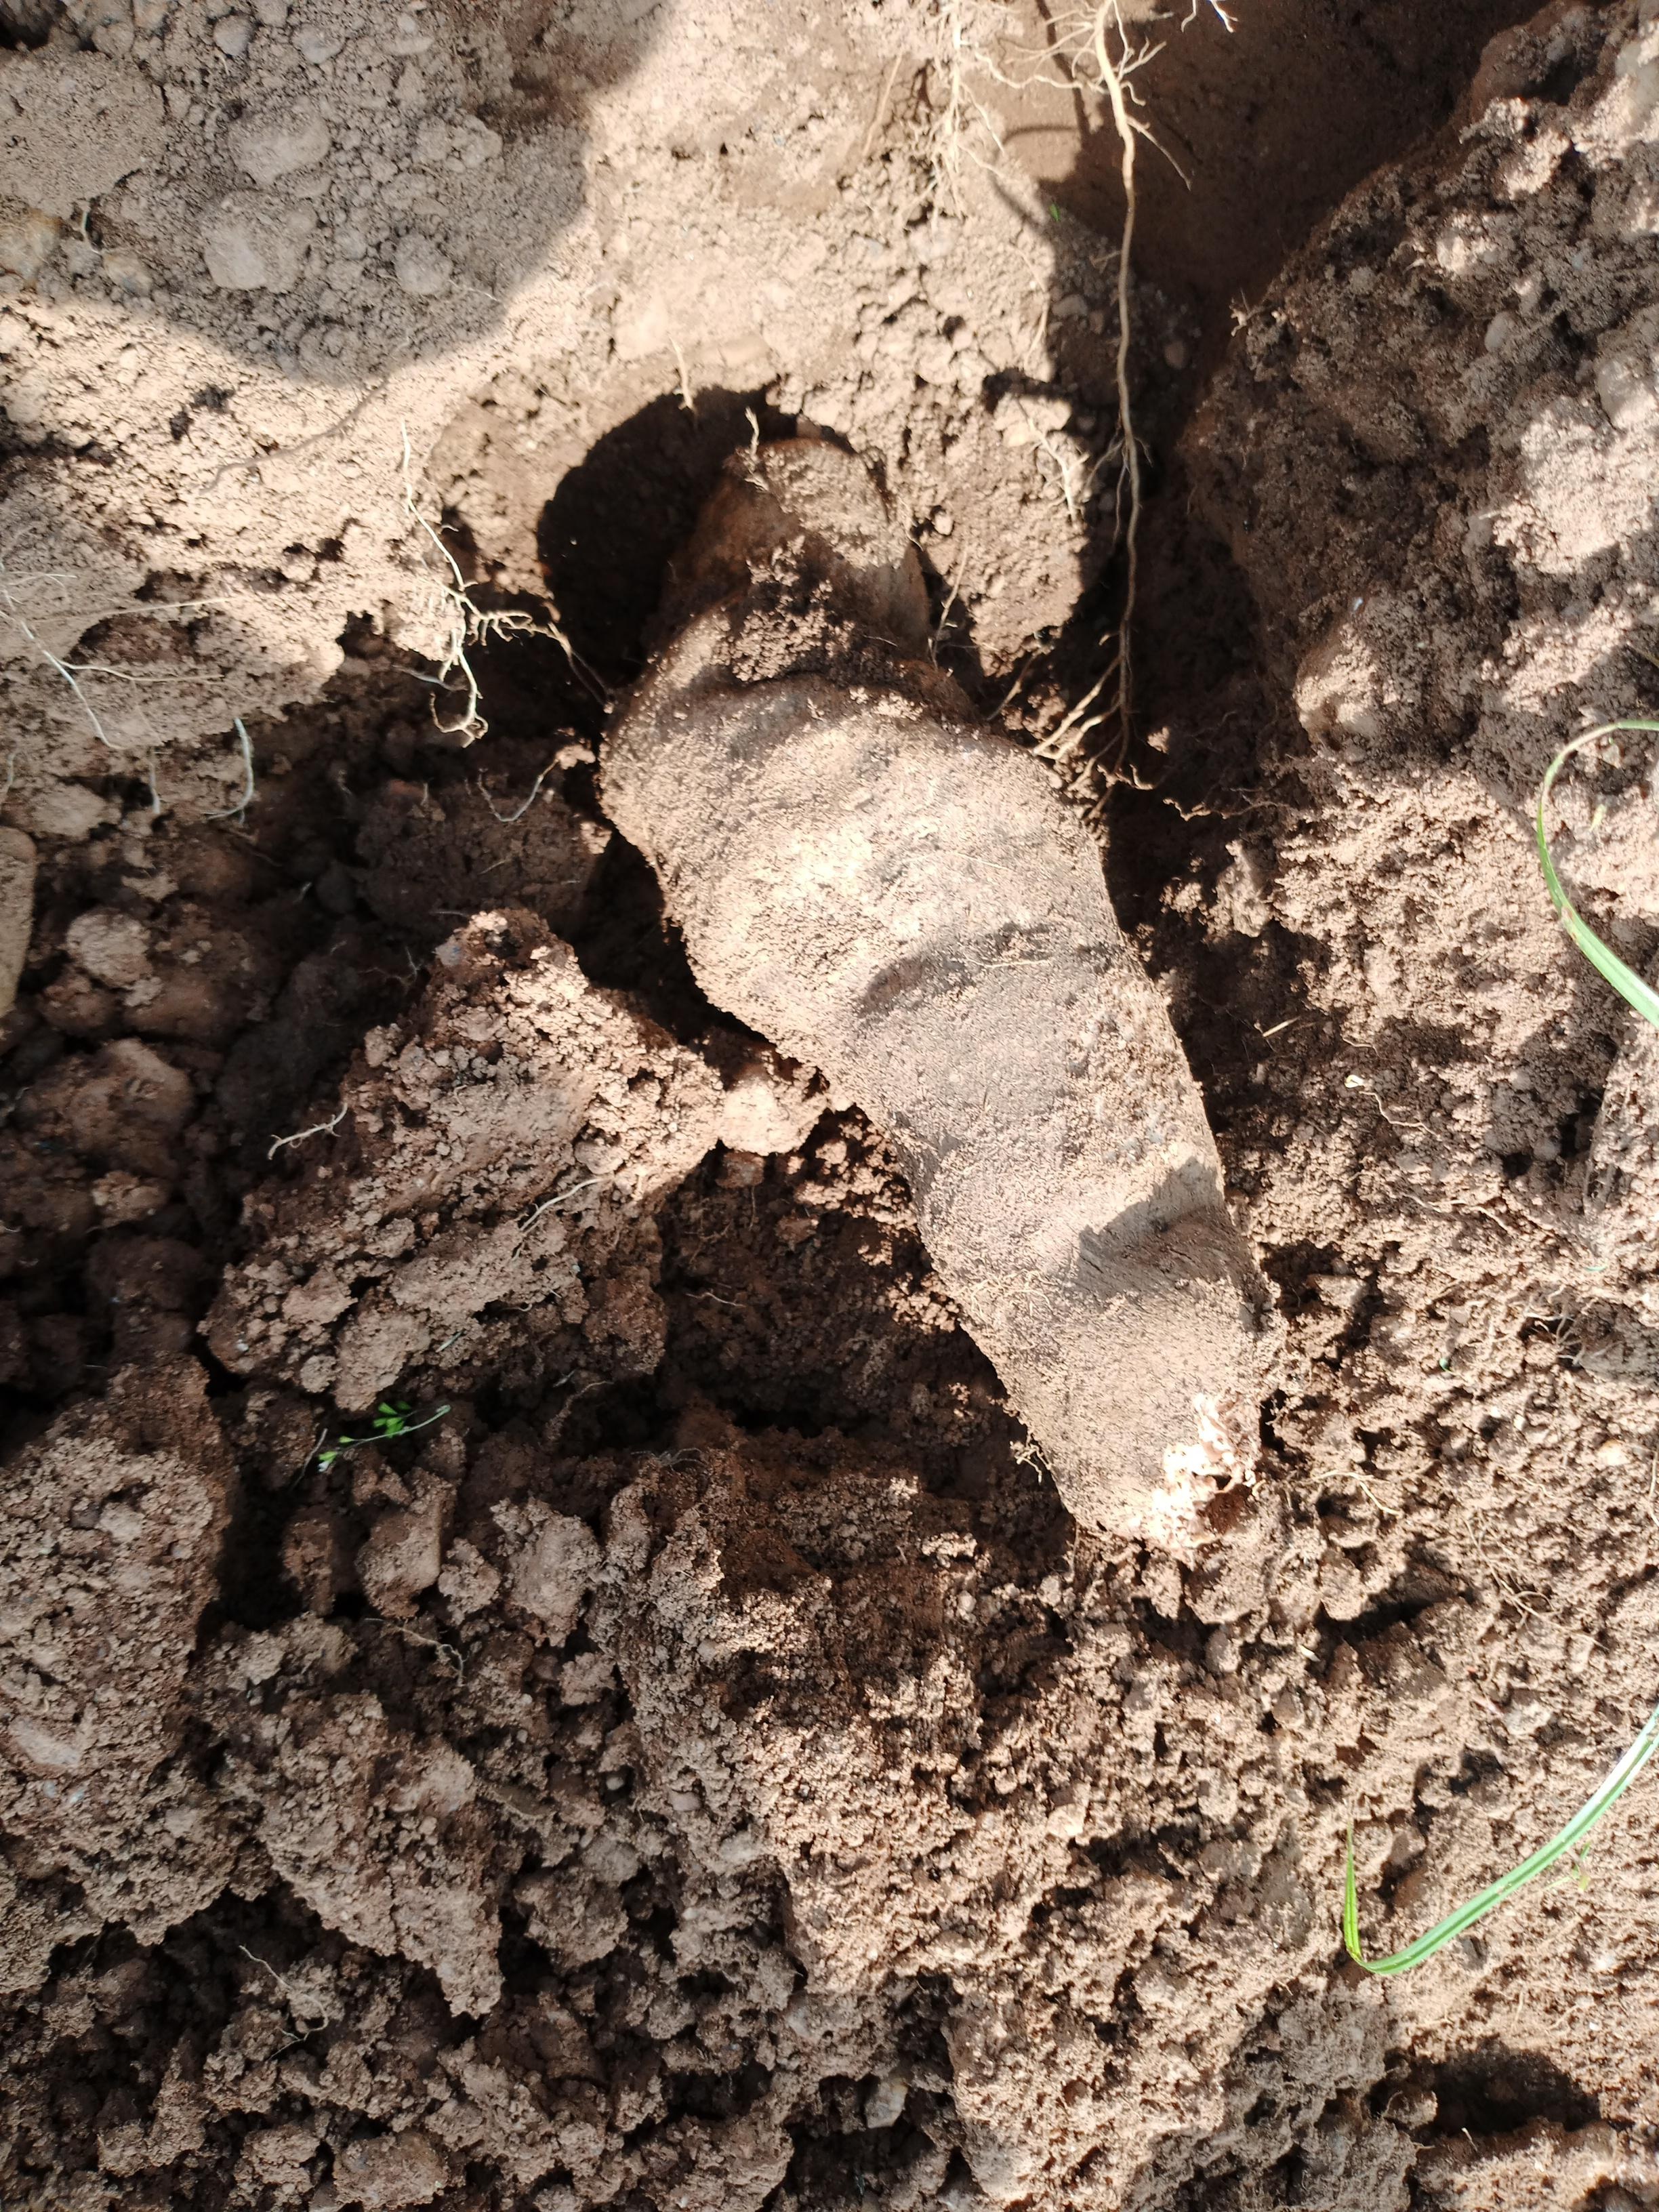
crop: yam
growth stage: harvest
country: Nigeria
